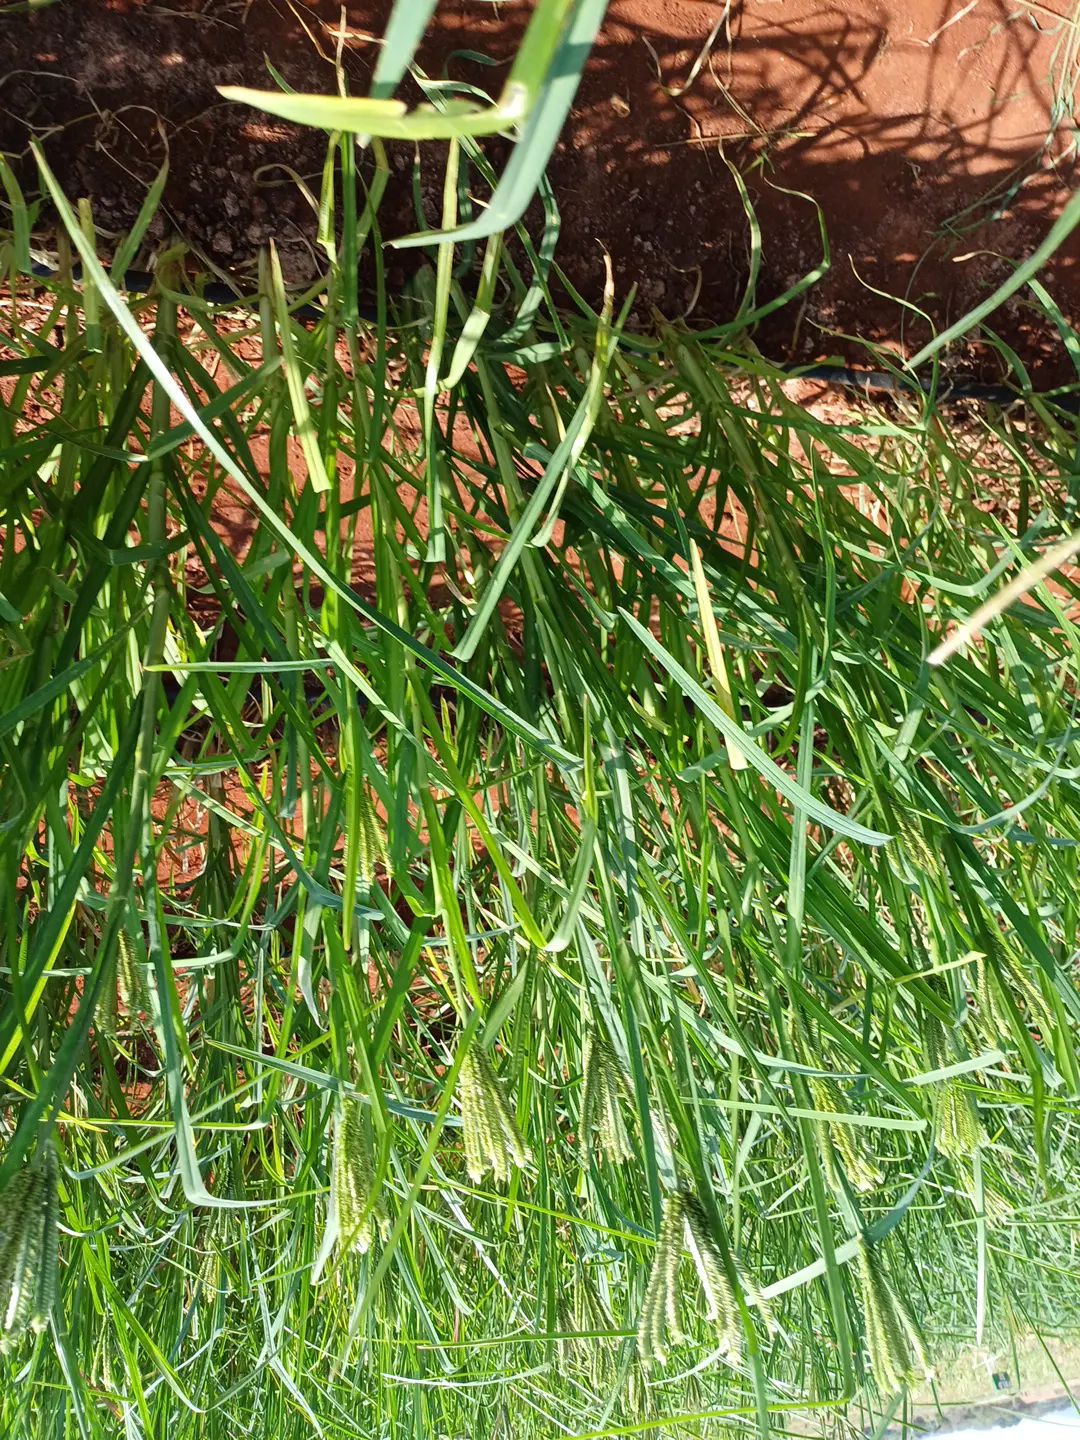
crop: finger millet
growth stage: flowering
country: Kenya
